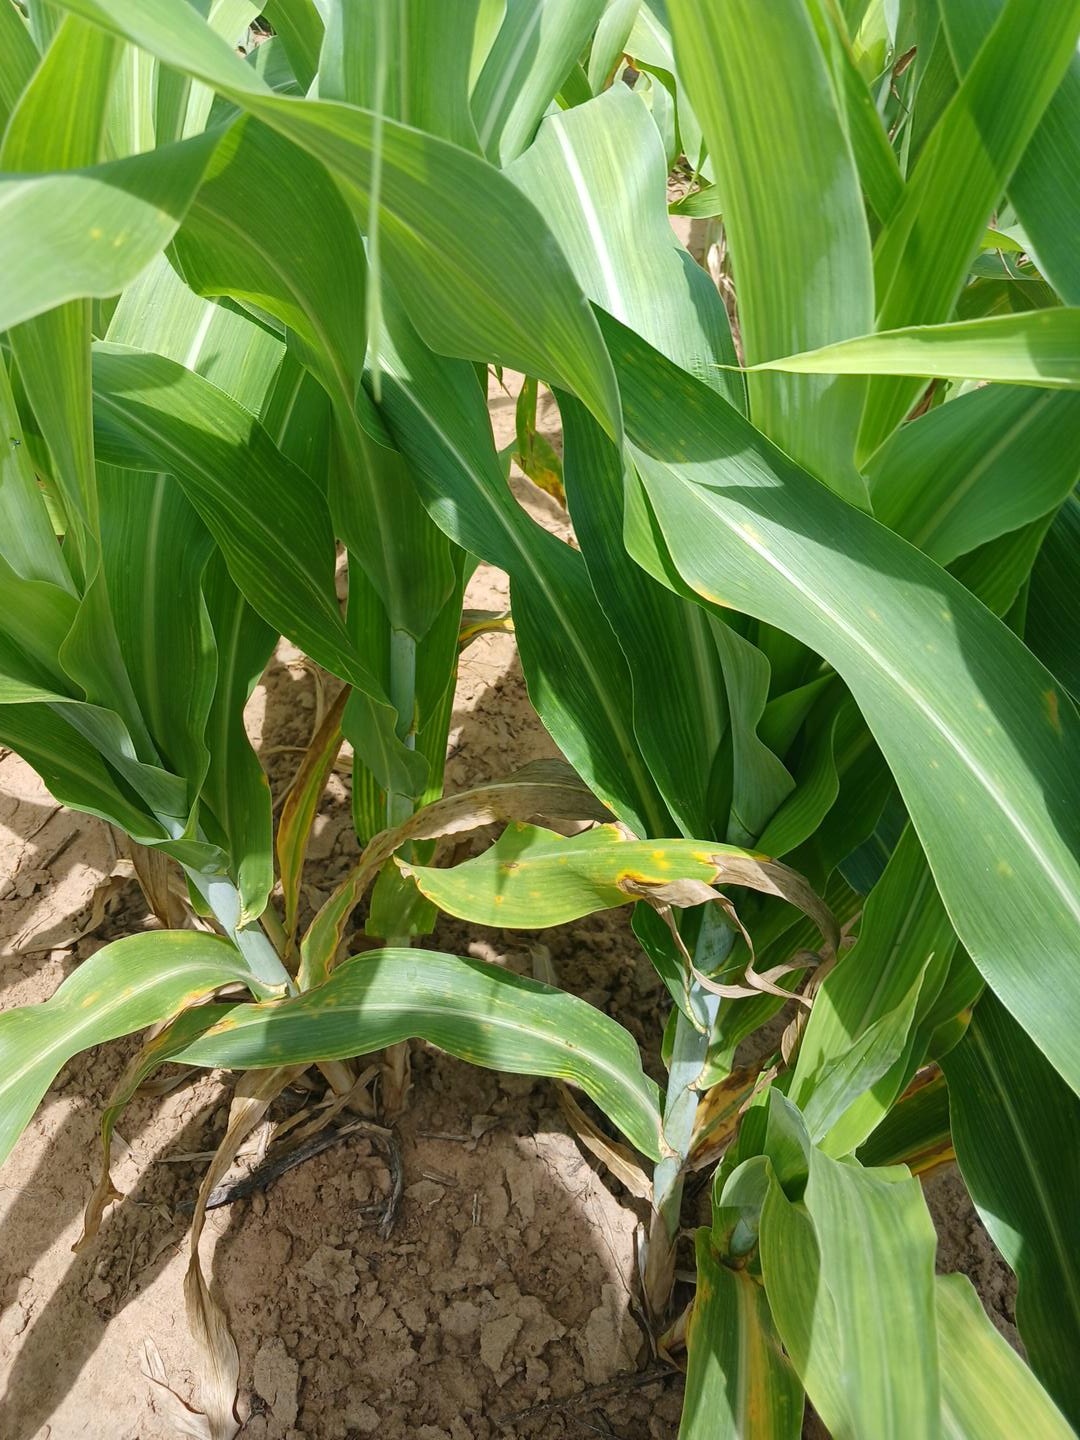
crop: sorghum
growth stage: vegetative
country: Senegal
